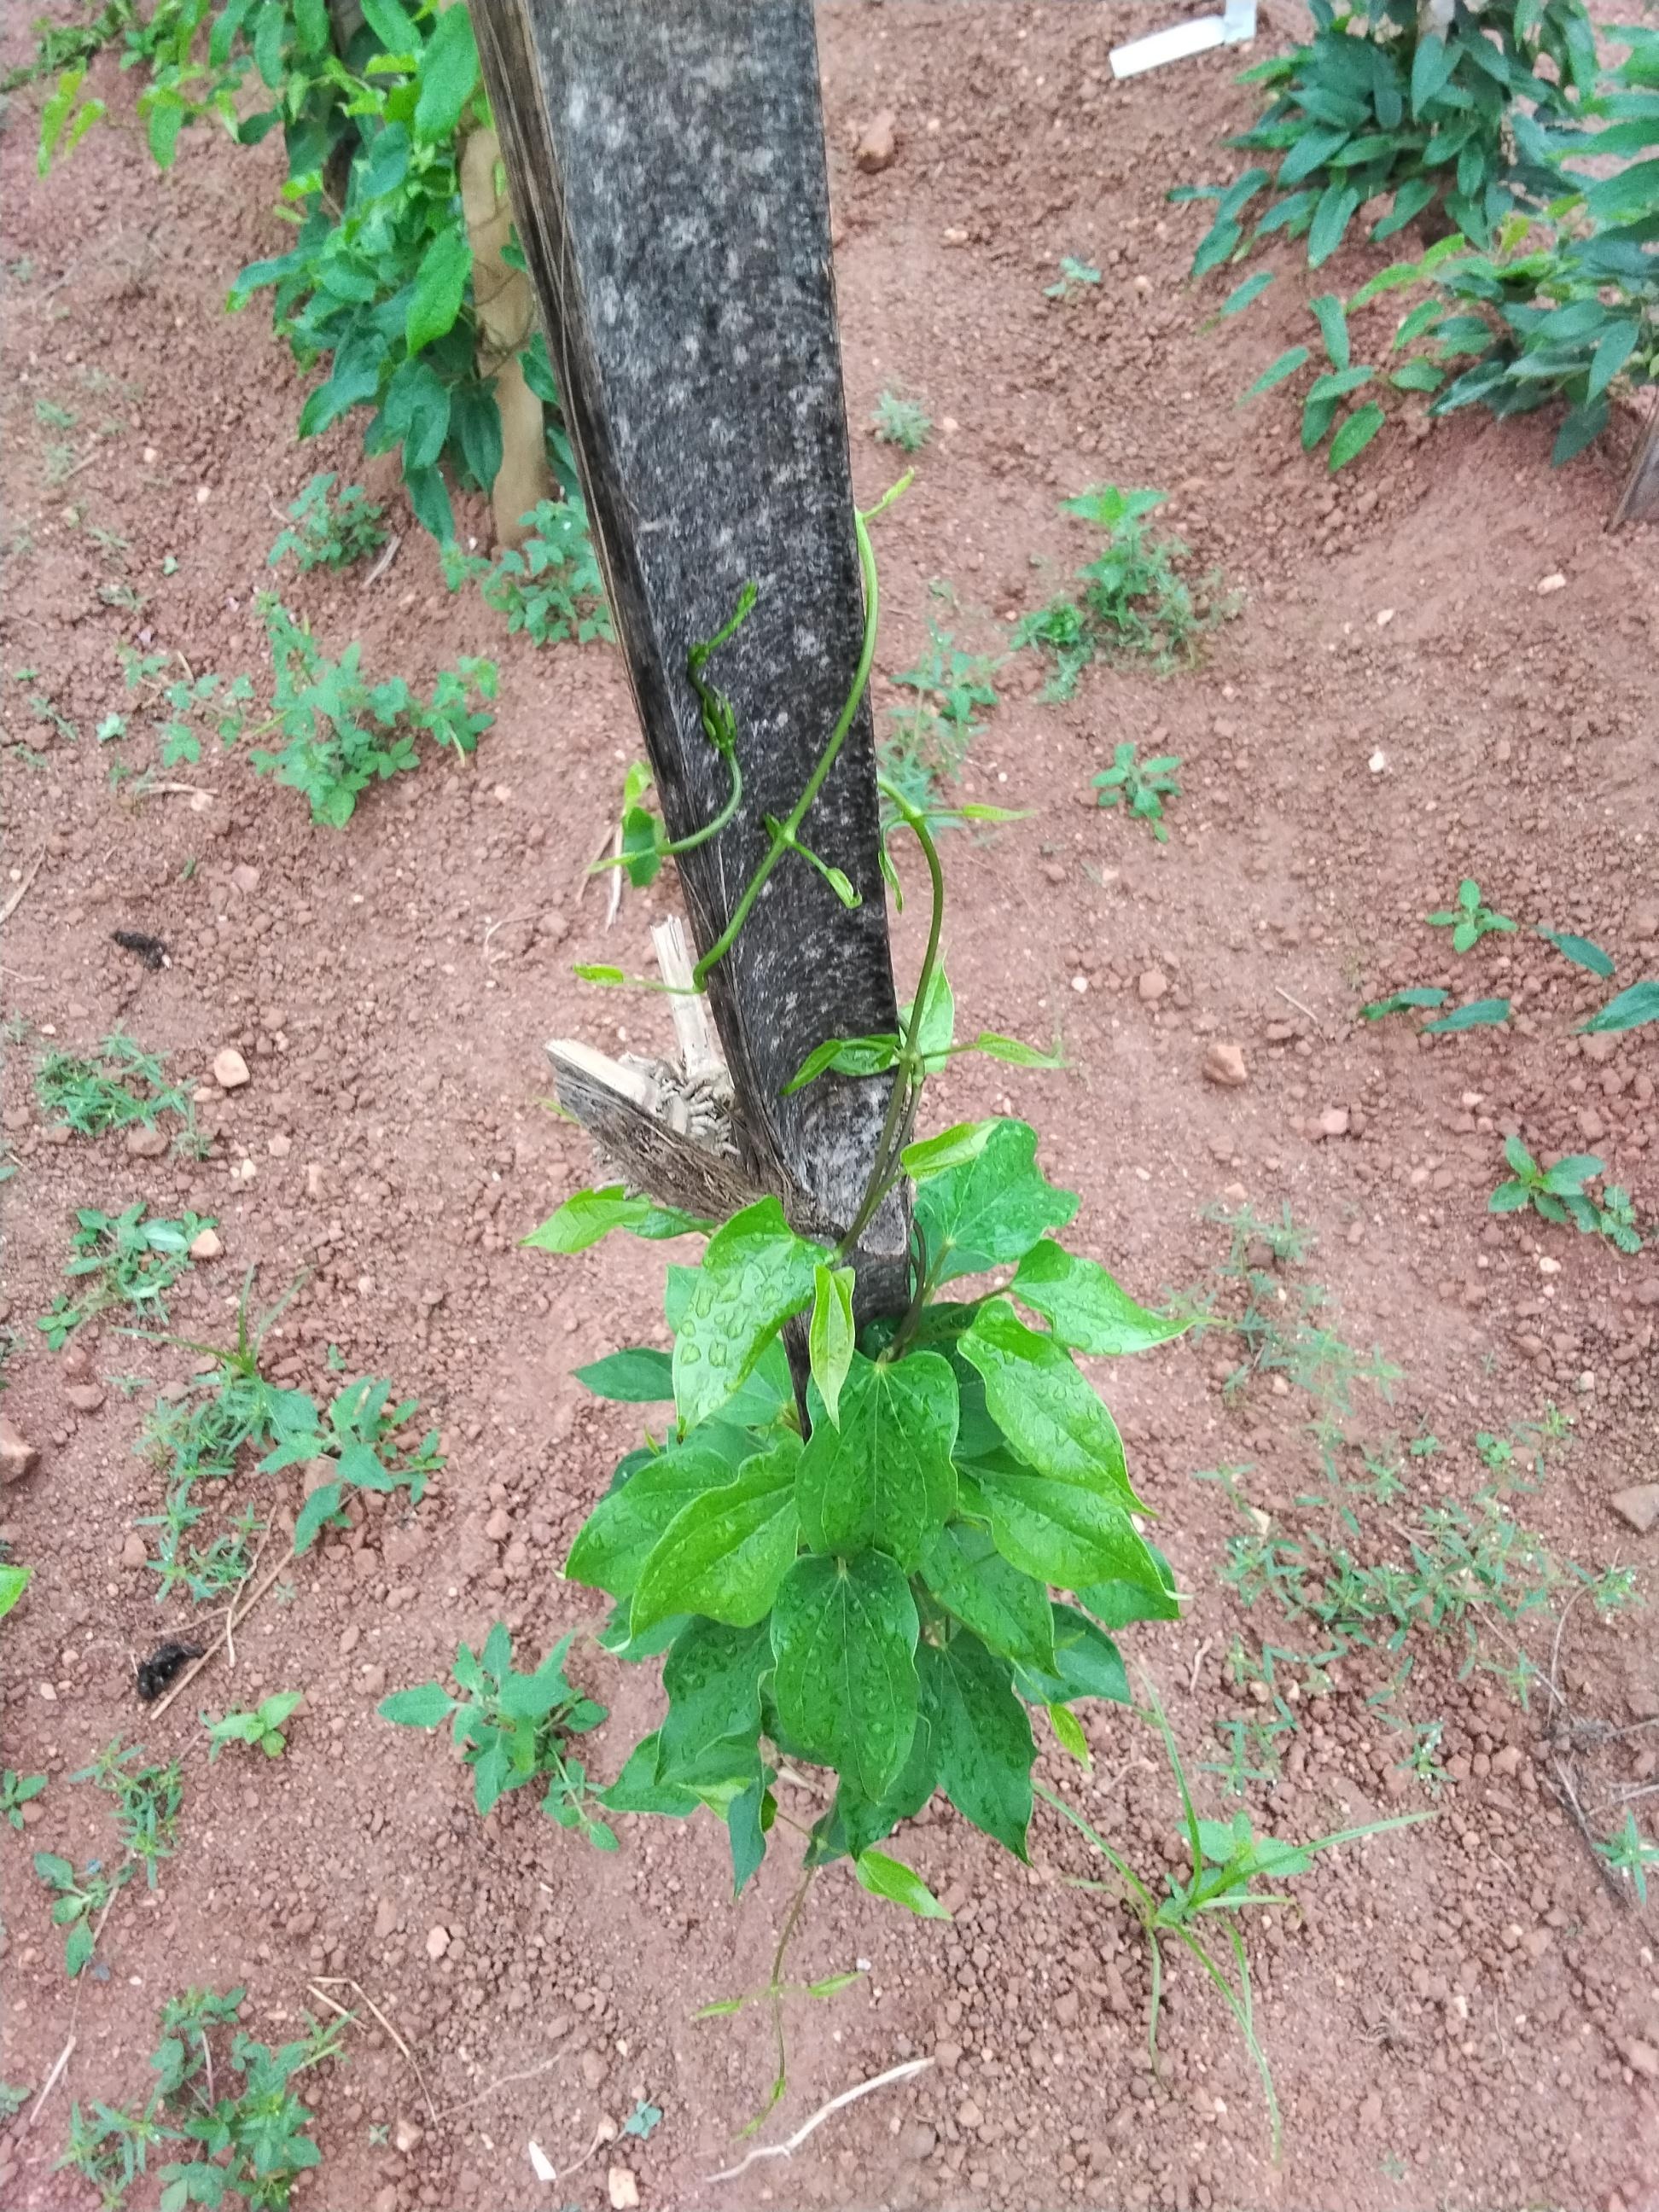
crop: yam
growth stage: vegetative
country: Nigeria
